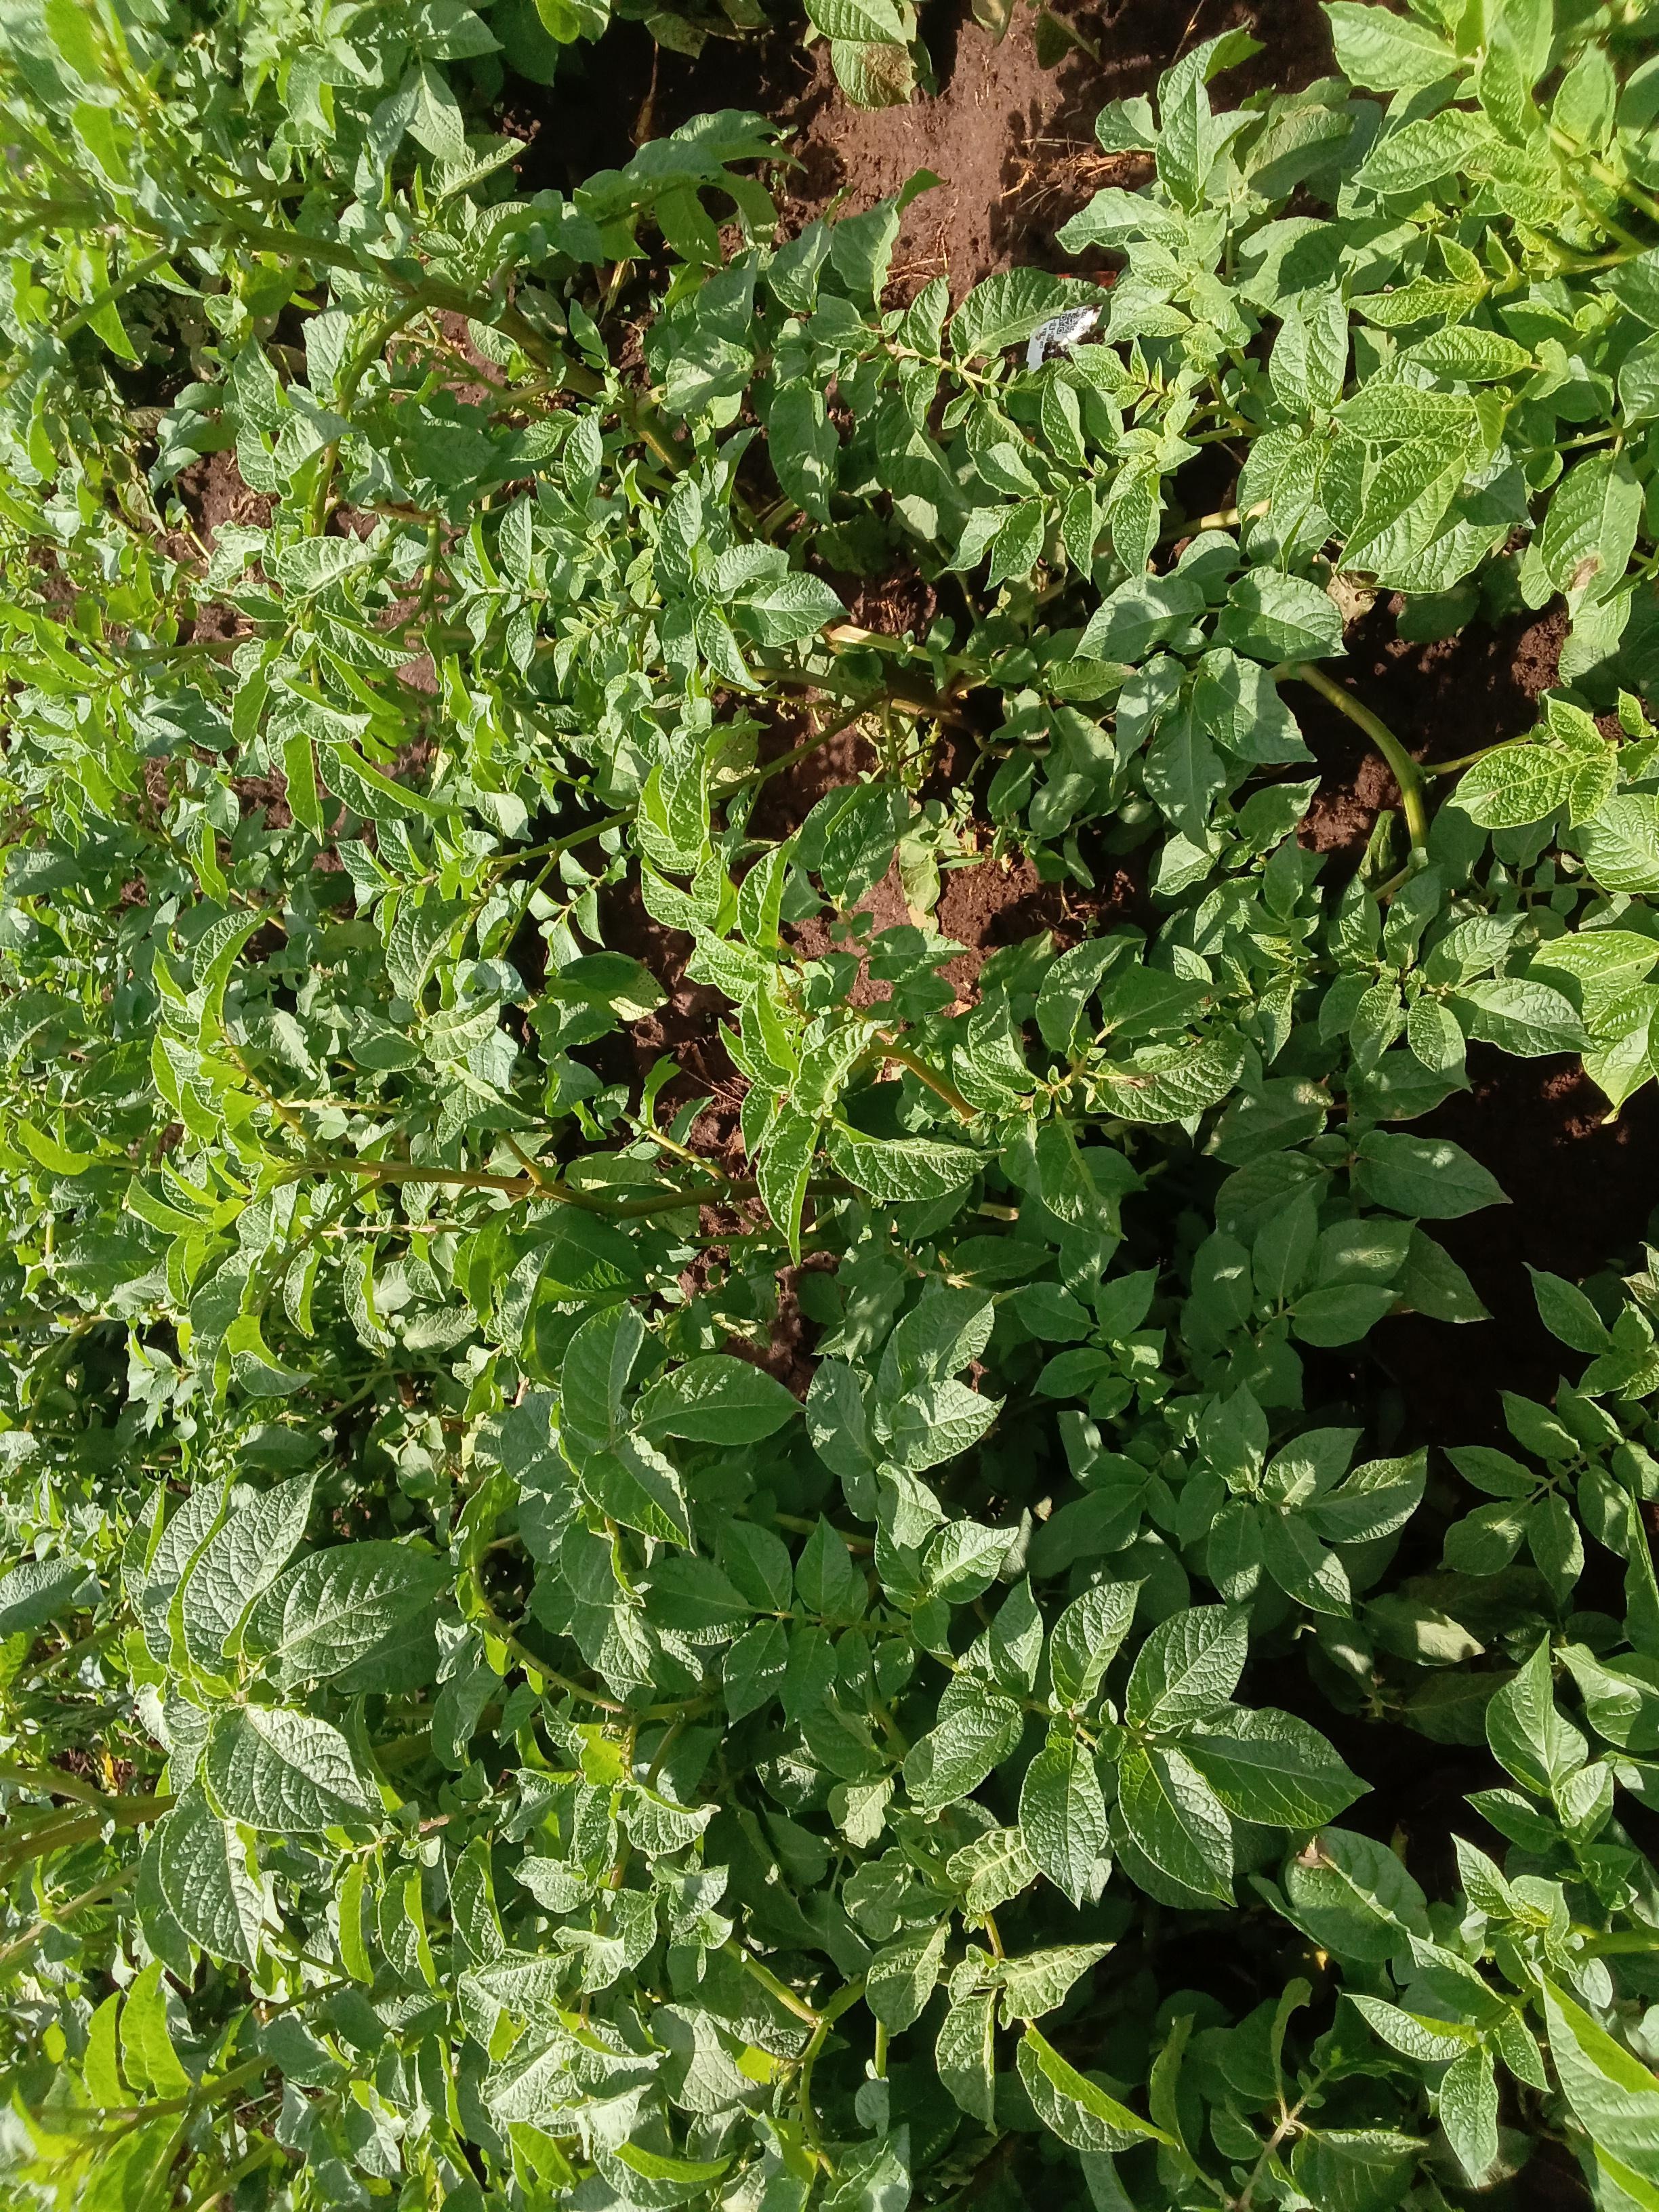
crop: potato
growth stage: vegetative
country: Kenya
